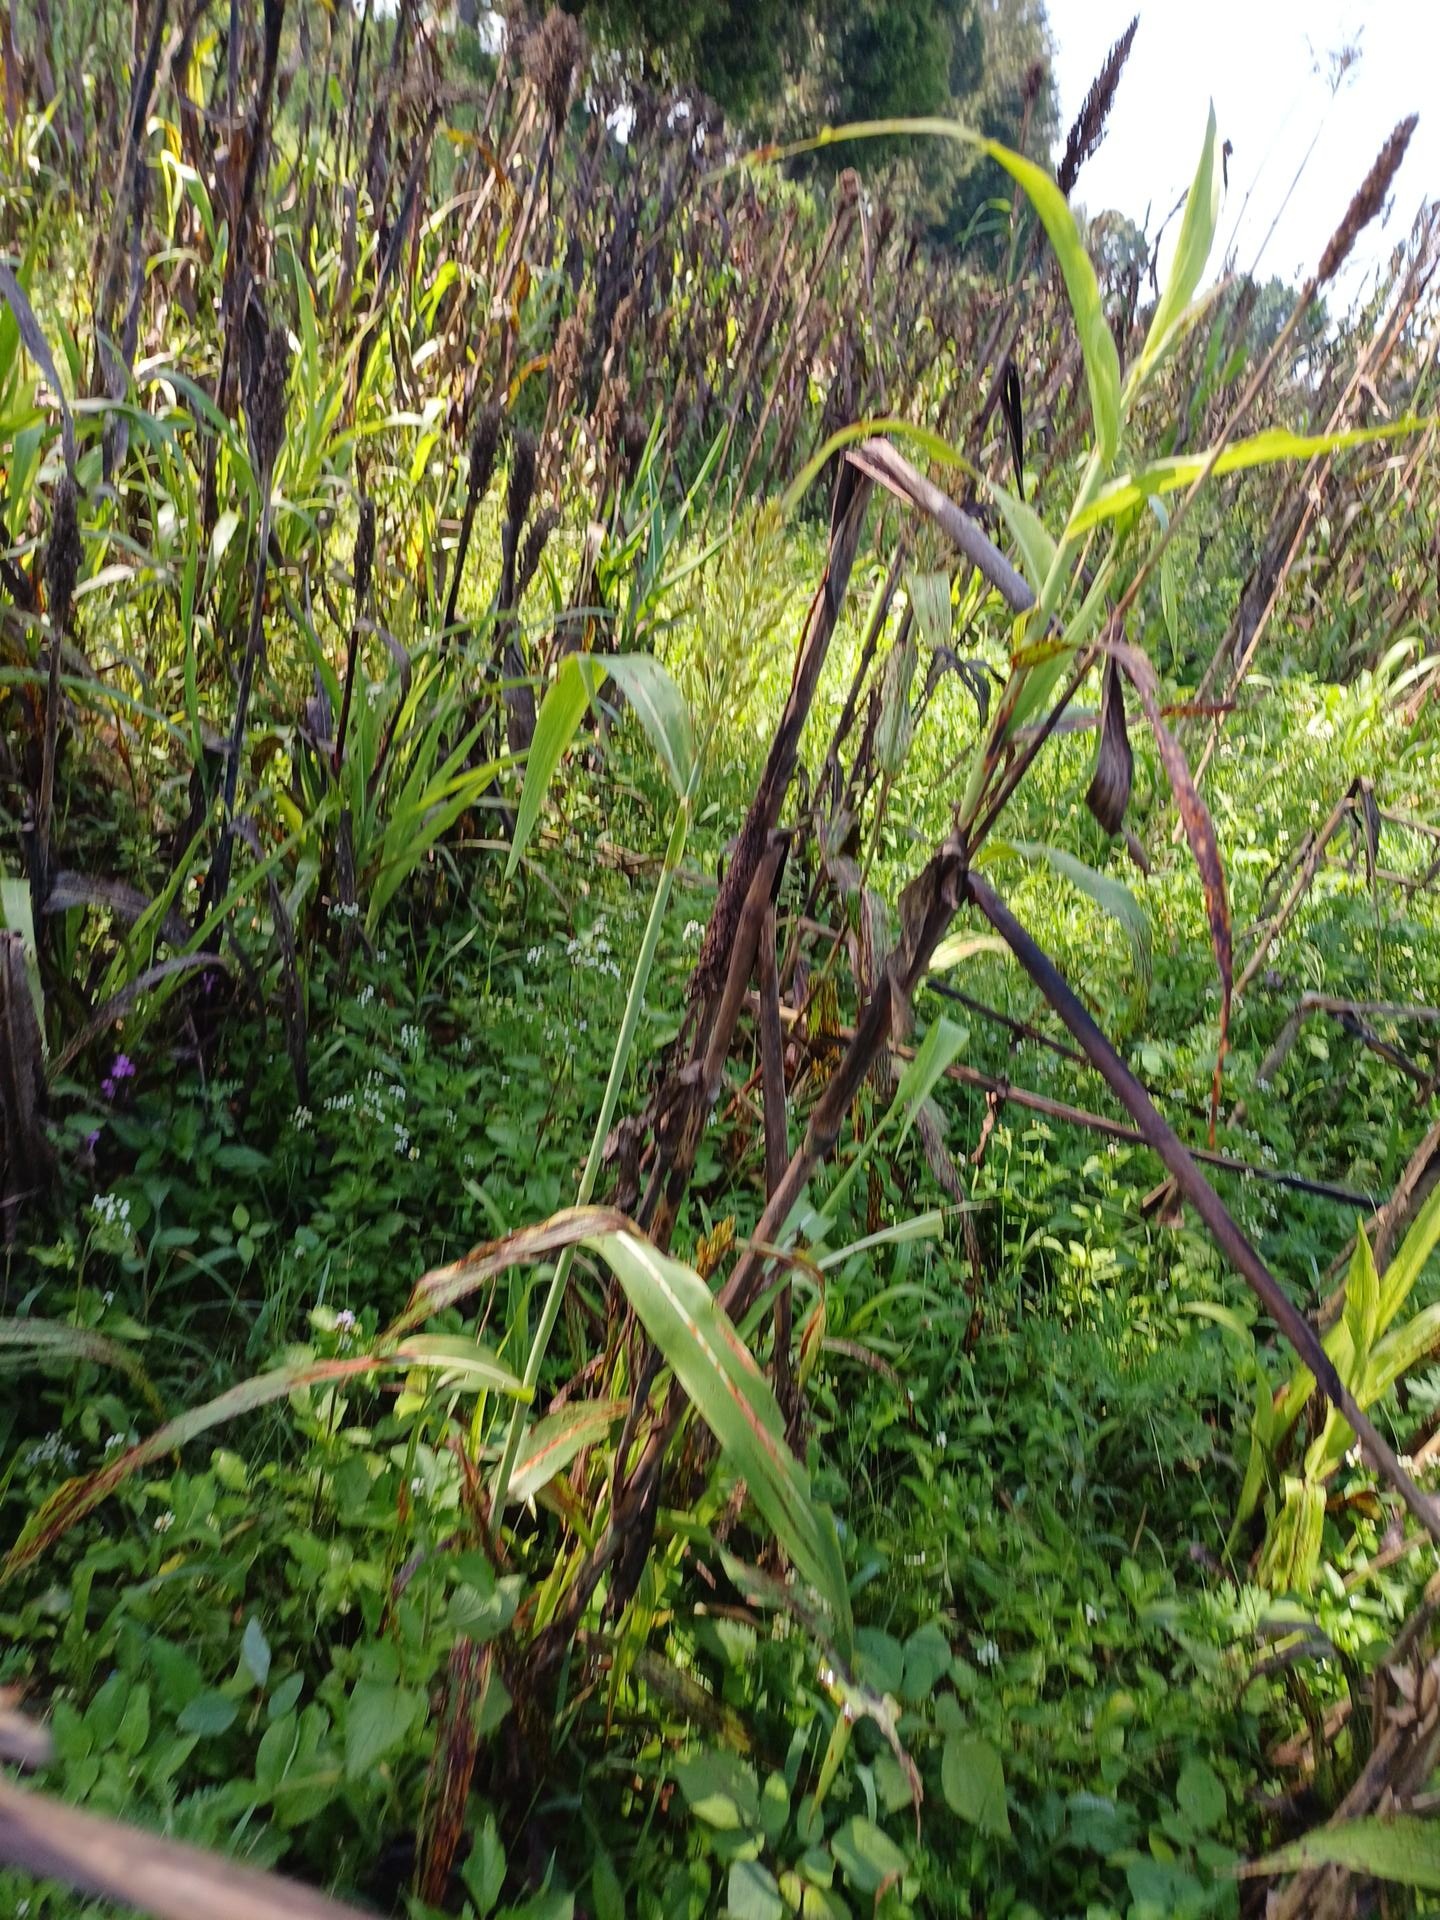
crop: sorghum
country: Kenya
